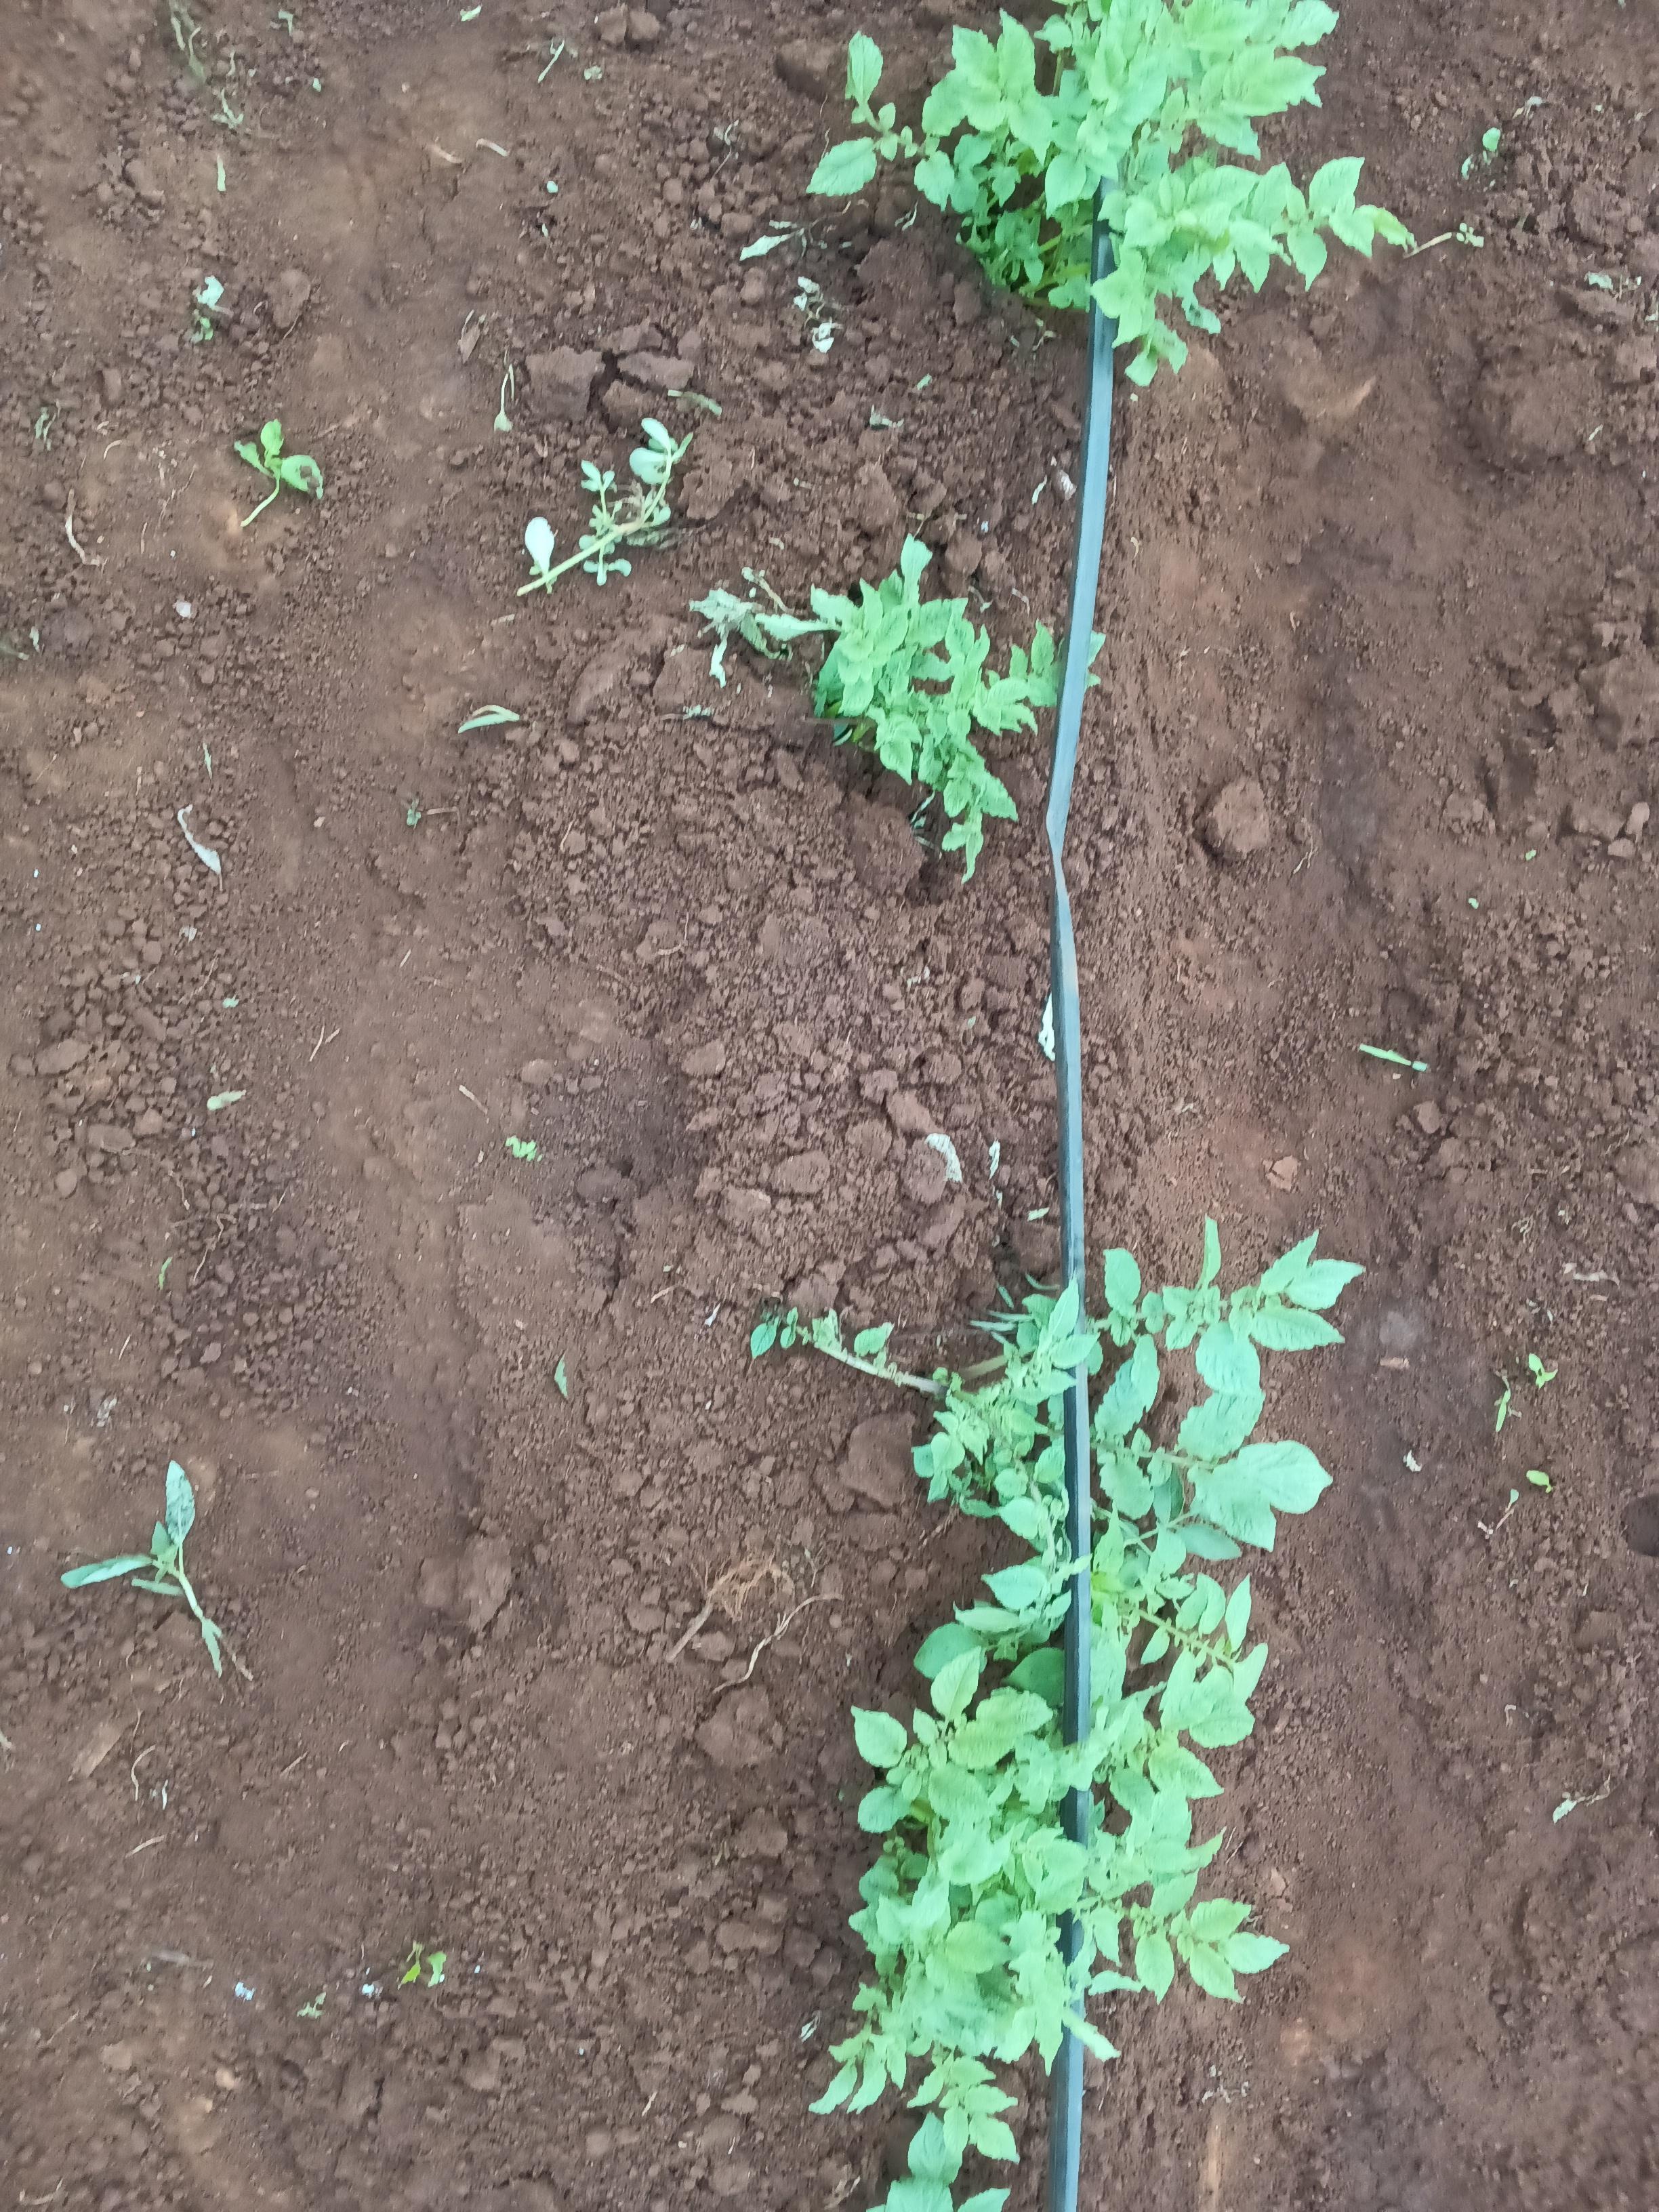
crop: potato
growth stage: vegetative
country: Kenya
